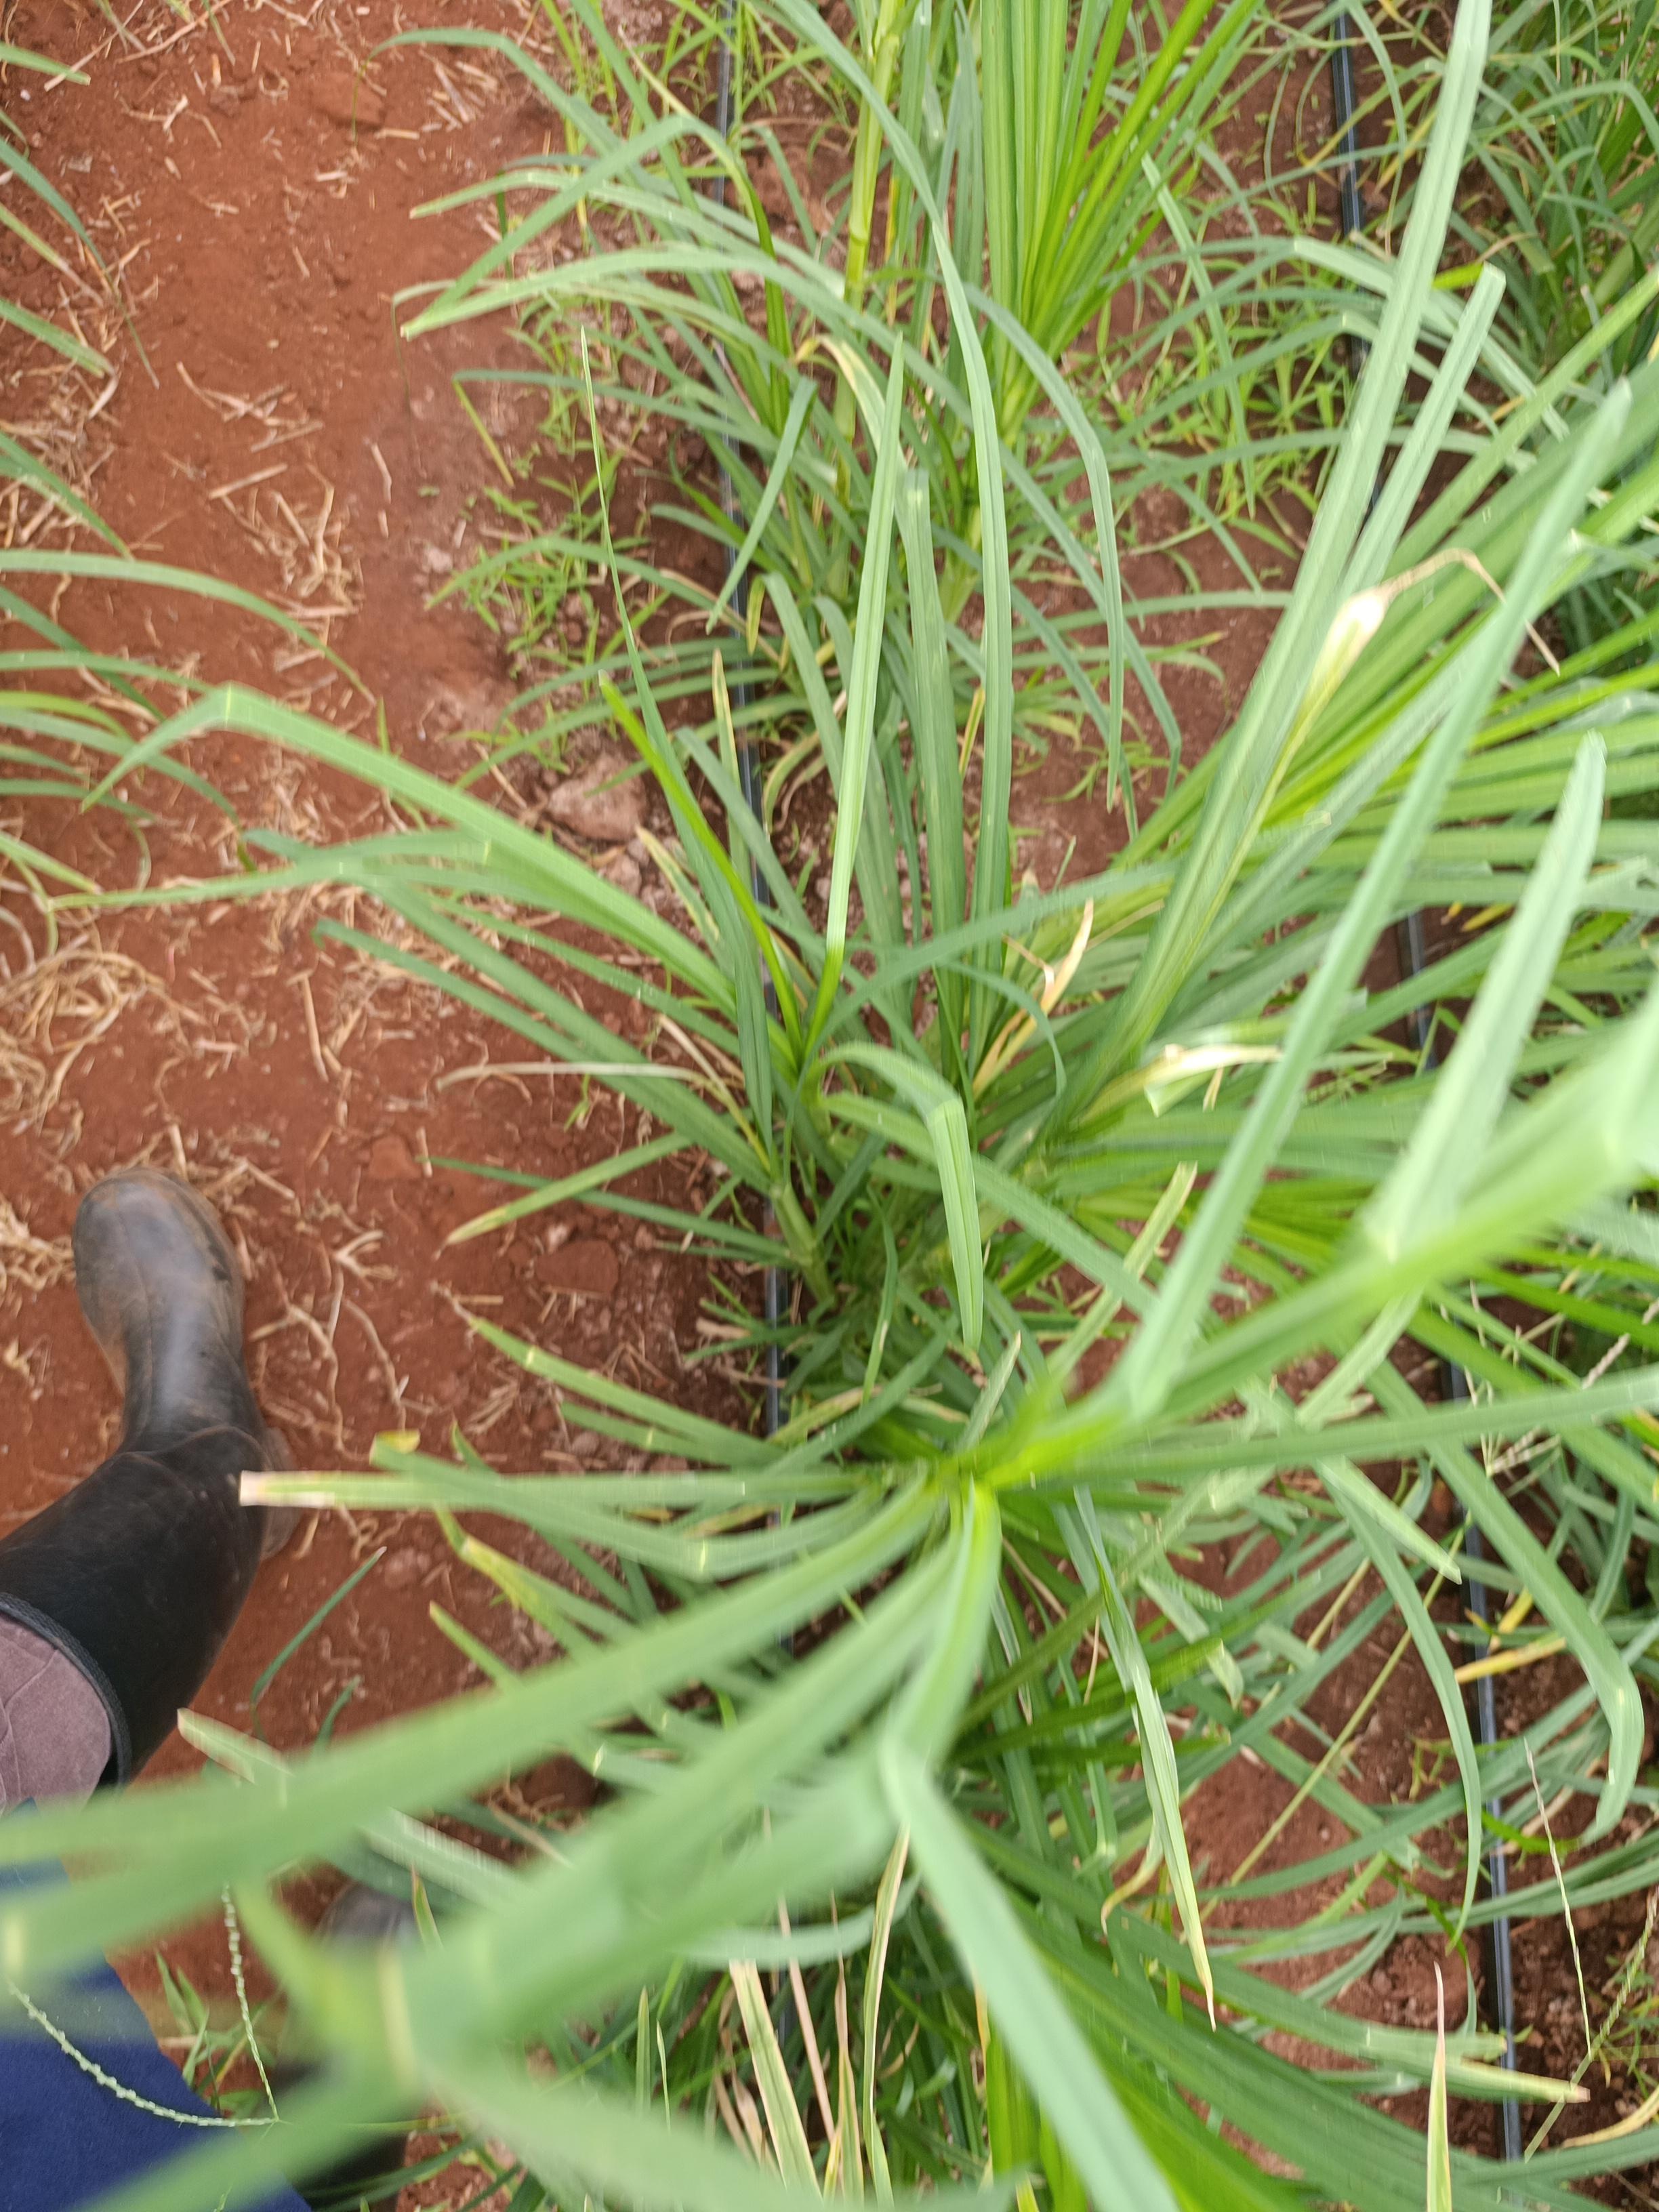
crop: finger millet
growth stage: vegetative
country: Kenya
